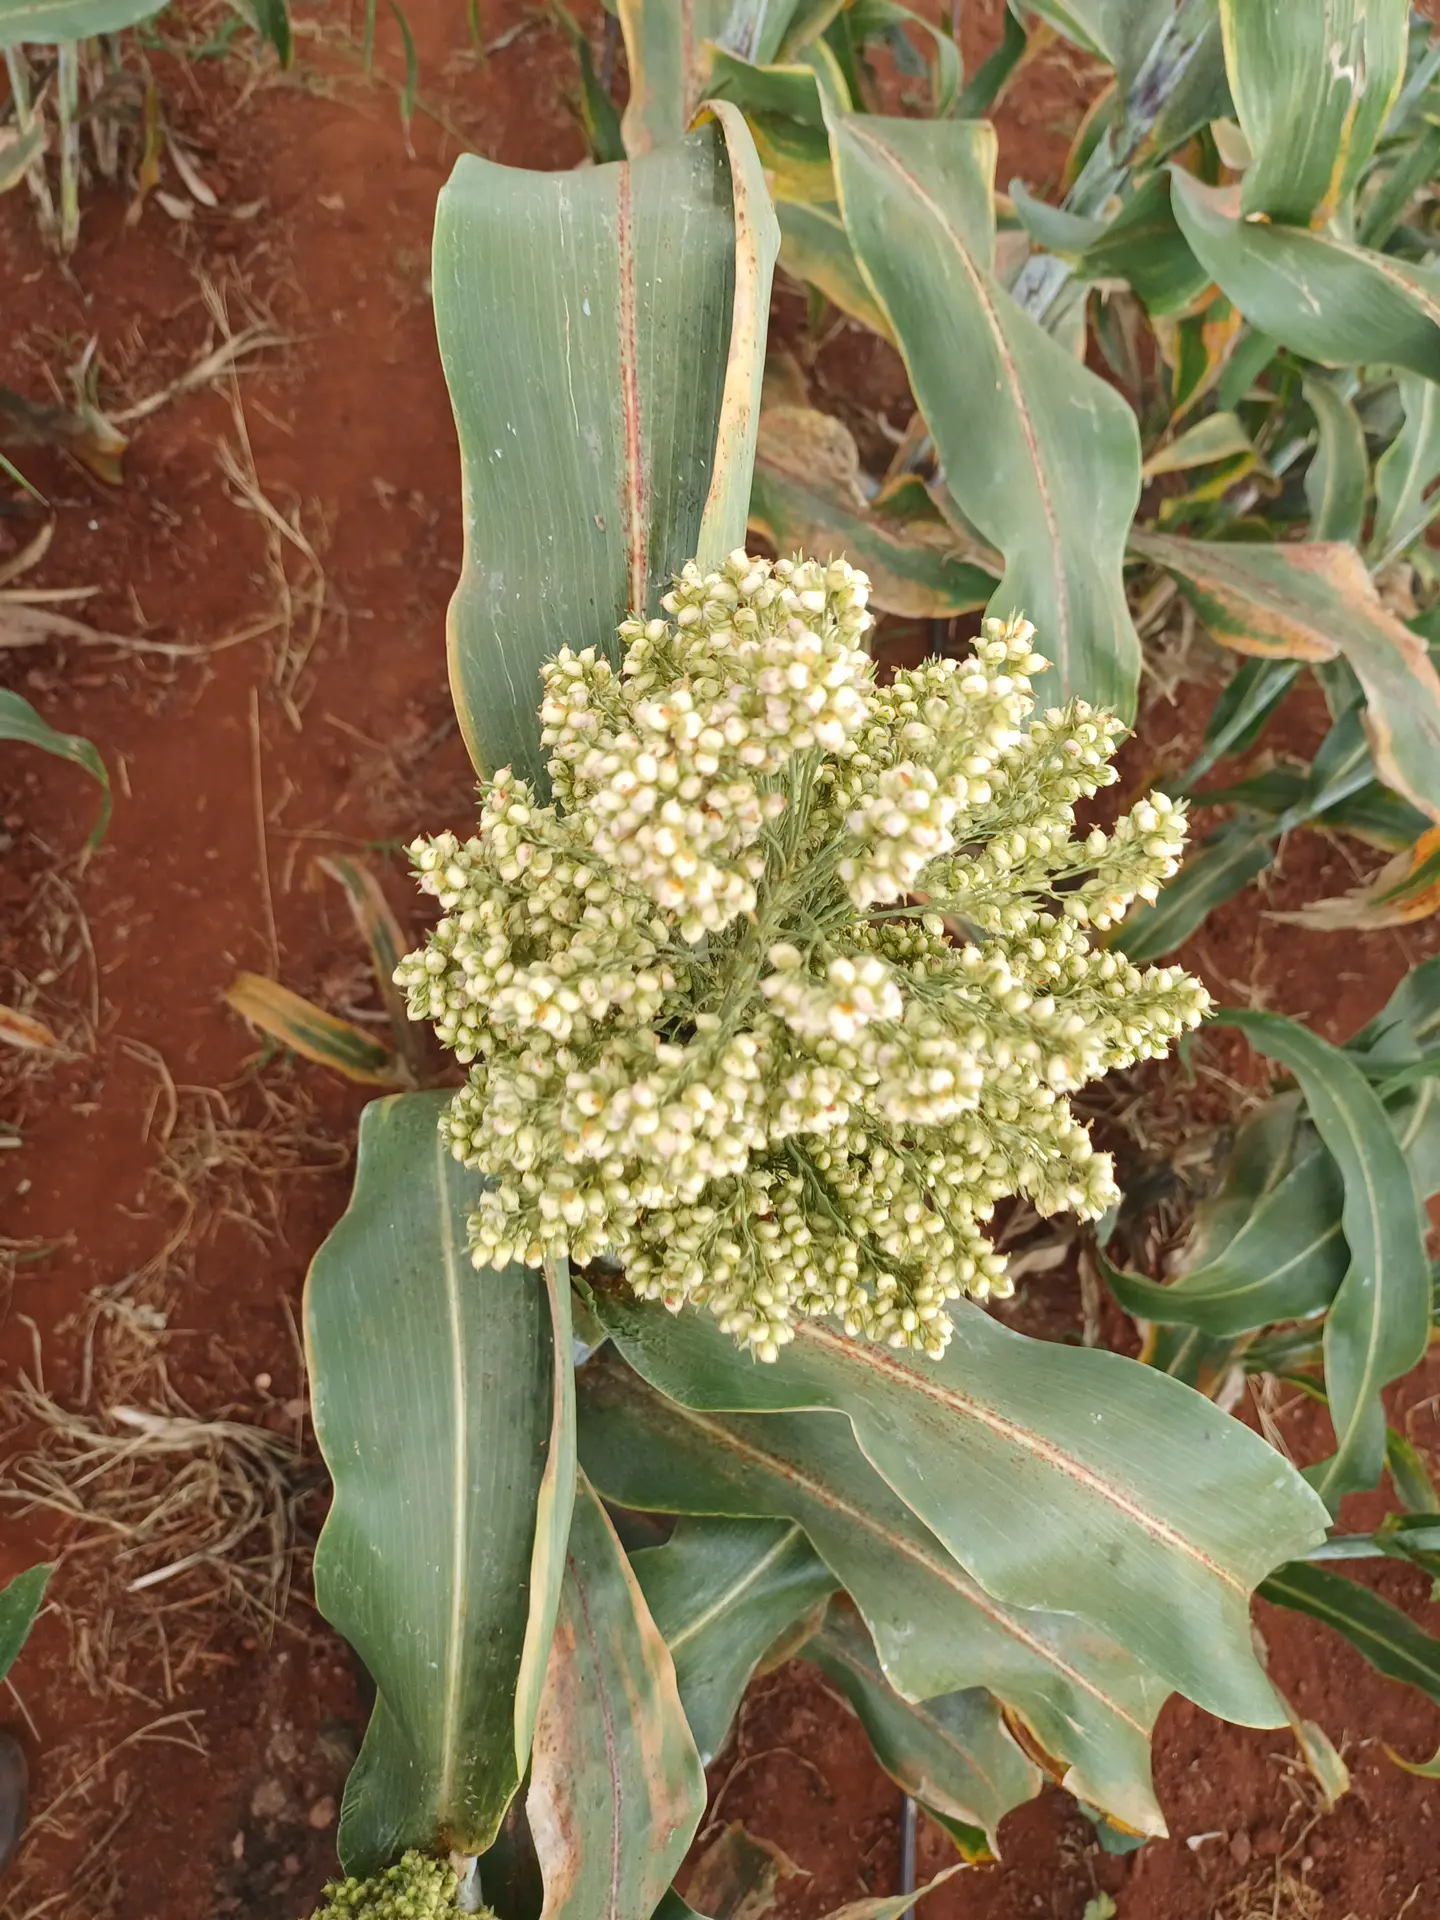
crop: sorghum
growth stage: filling grain
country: Kenya
